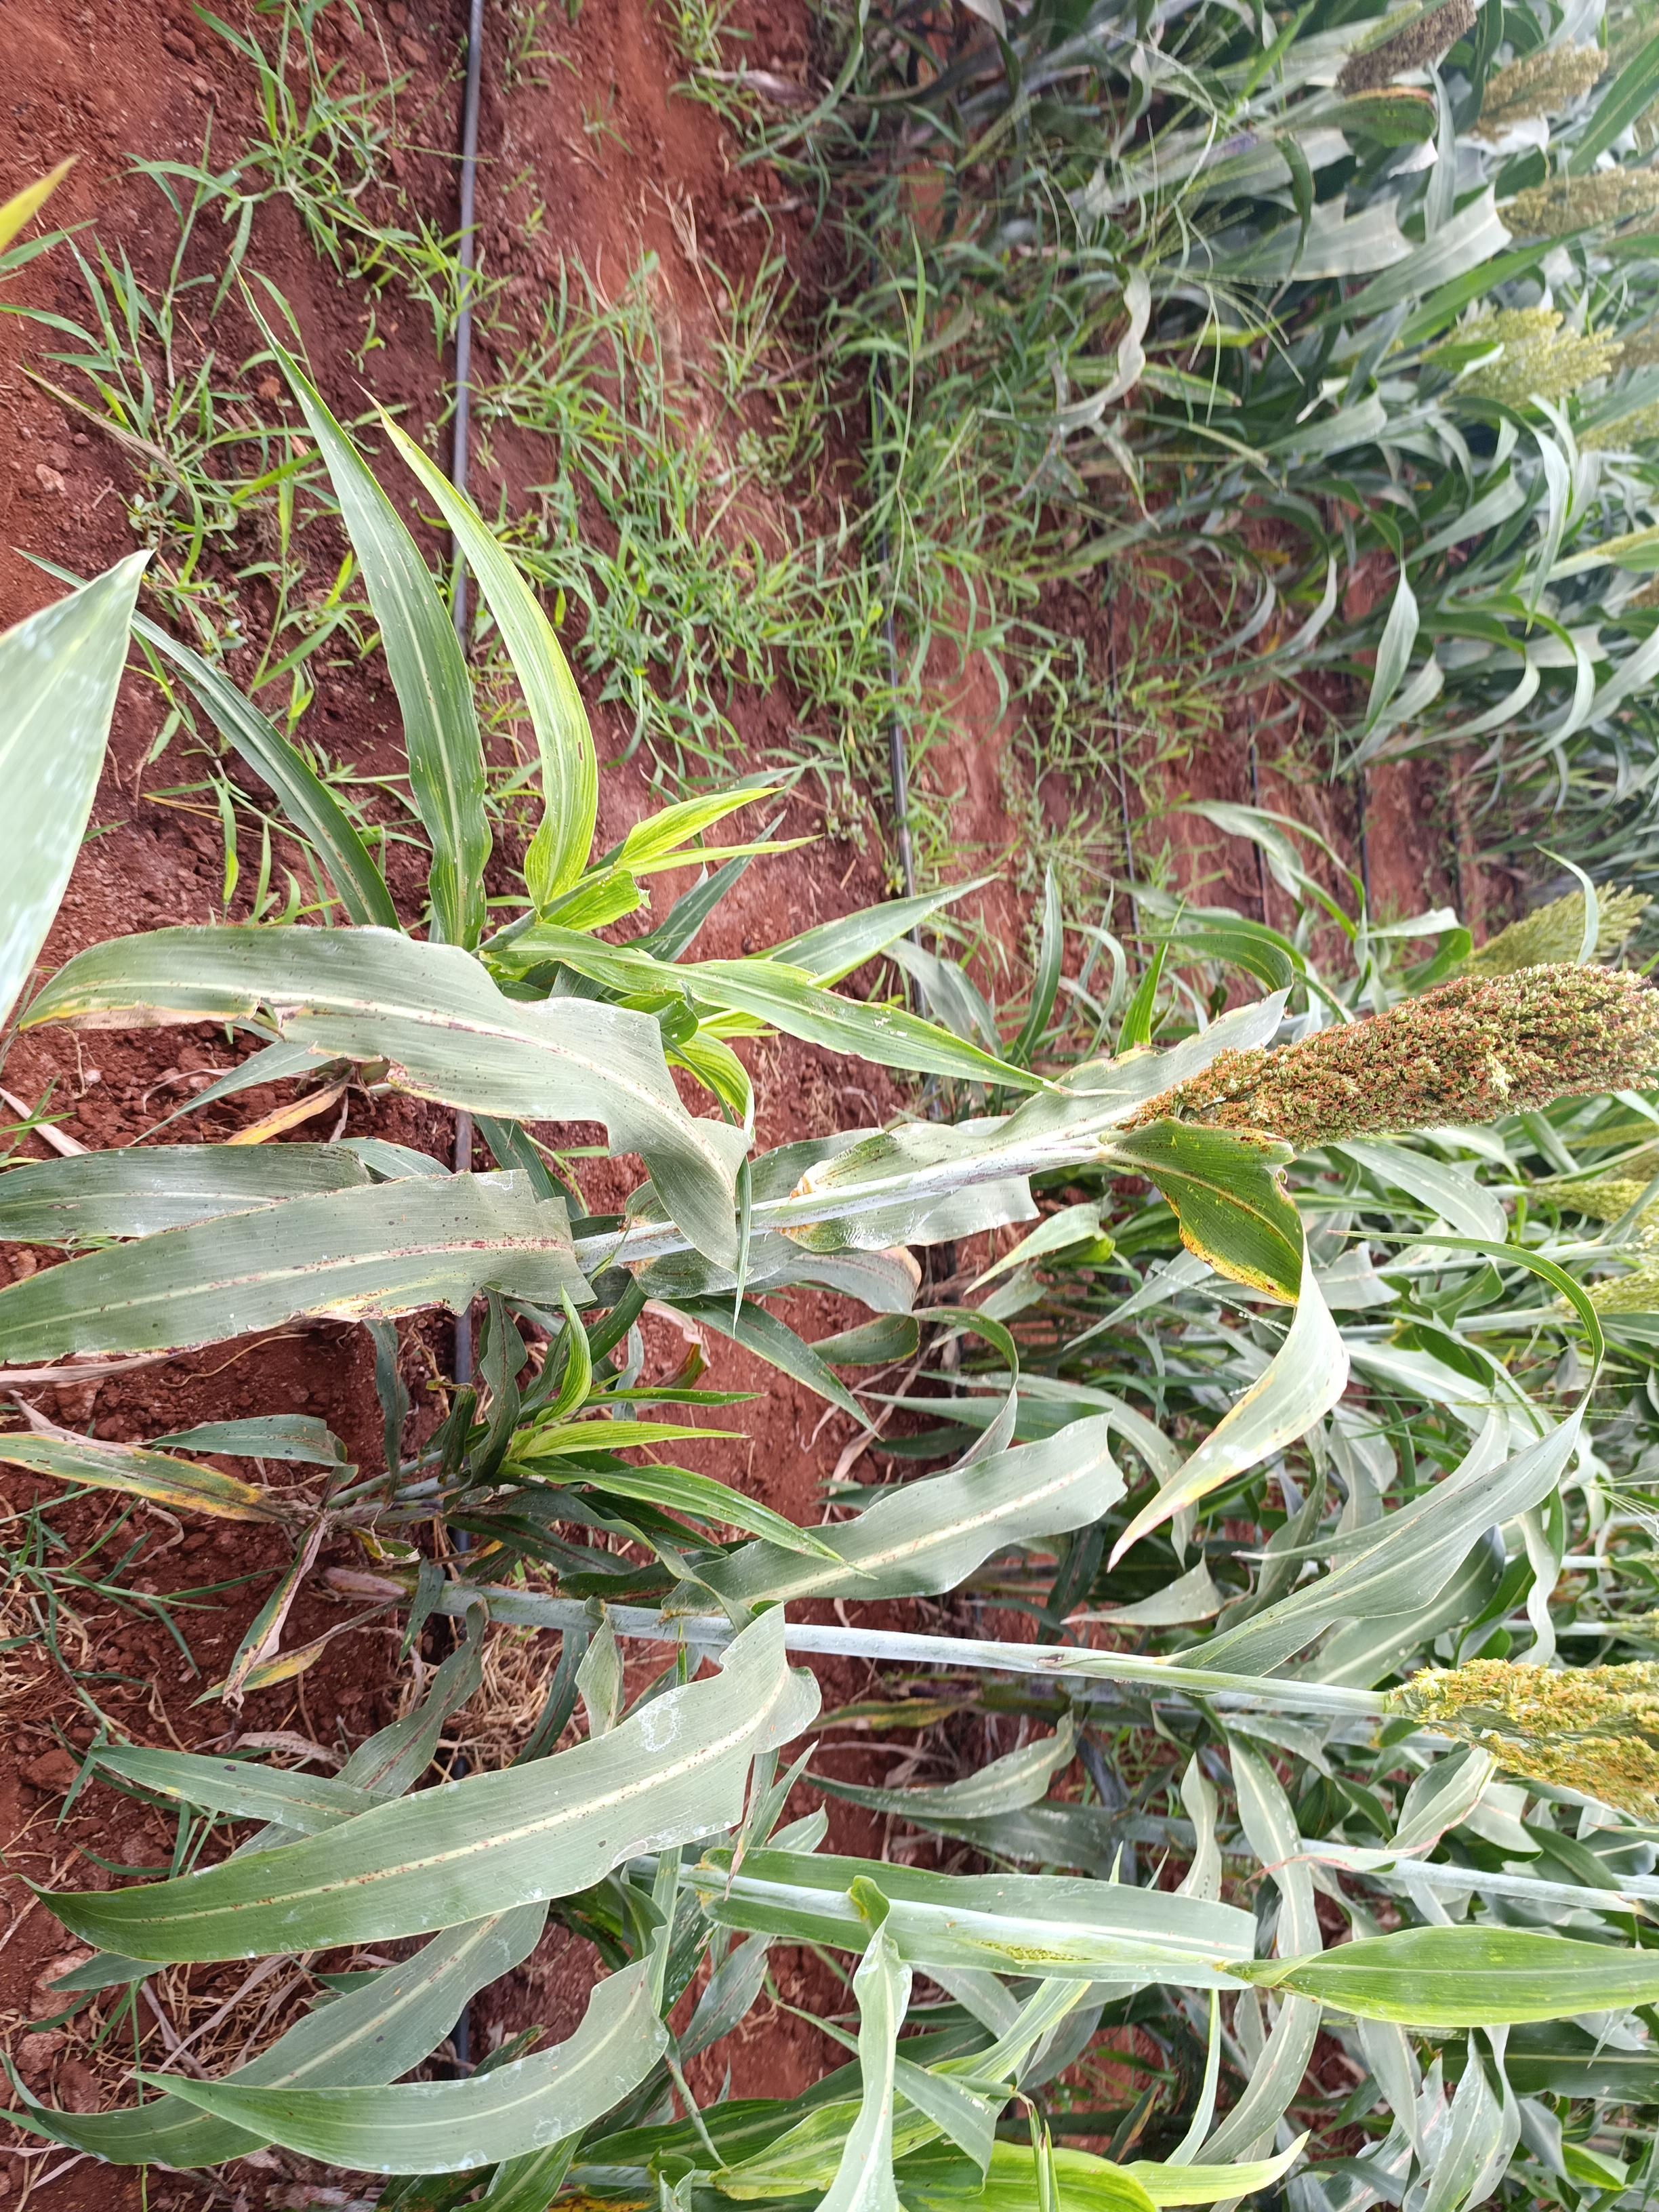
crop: sorghum
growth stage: flowering
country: Kenya
